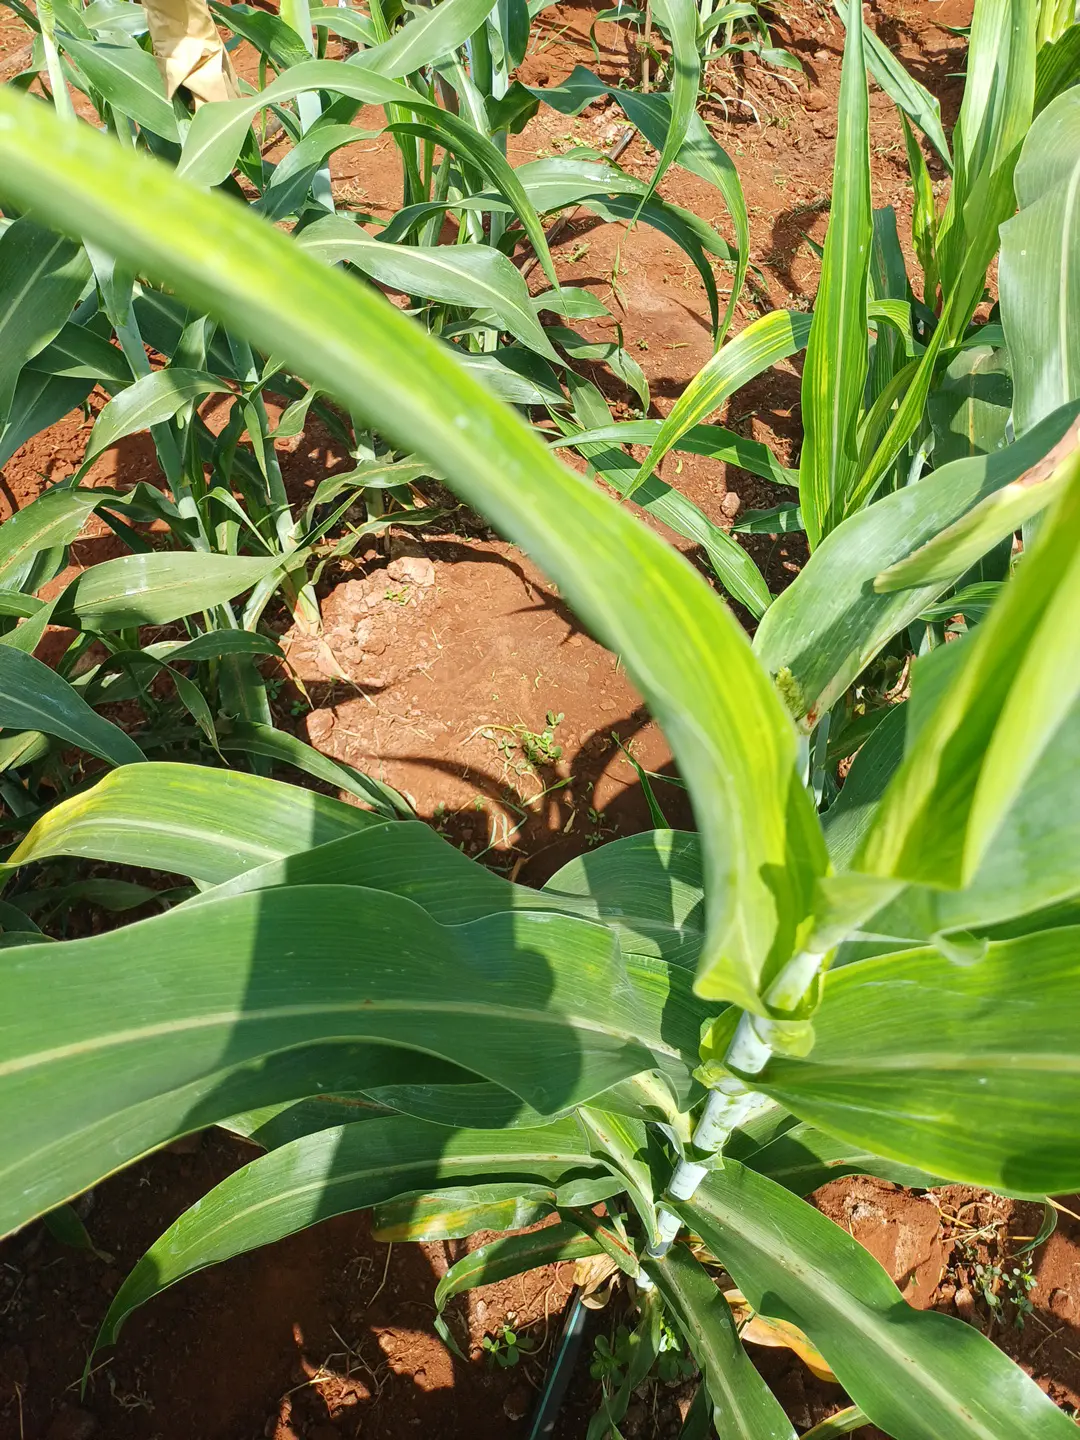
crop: sorghum
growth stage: heading tuber
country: Kenya
